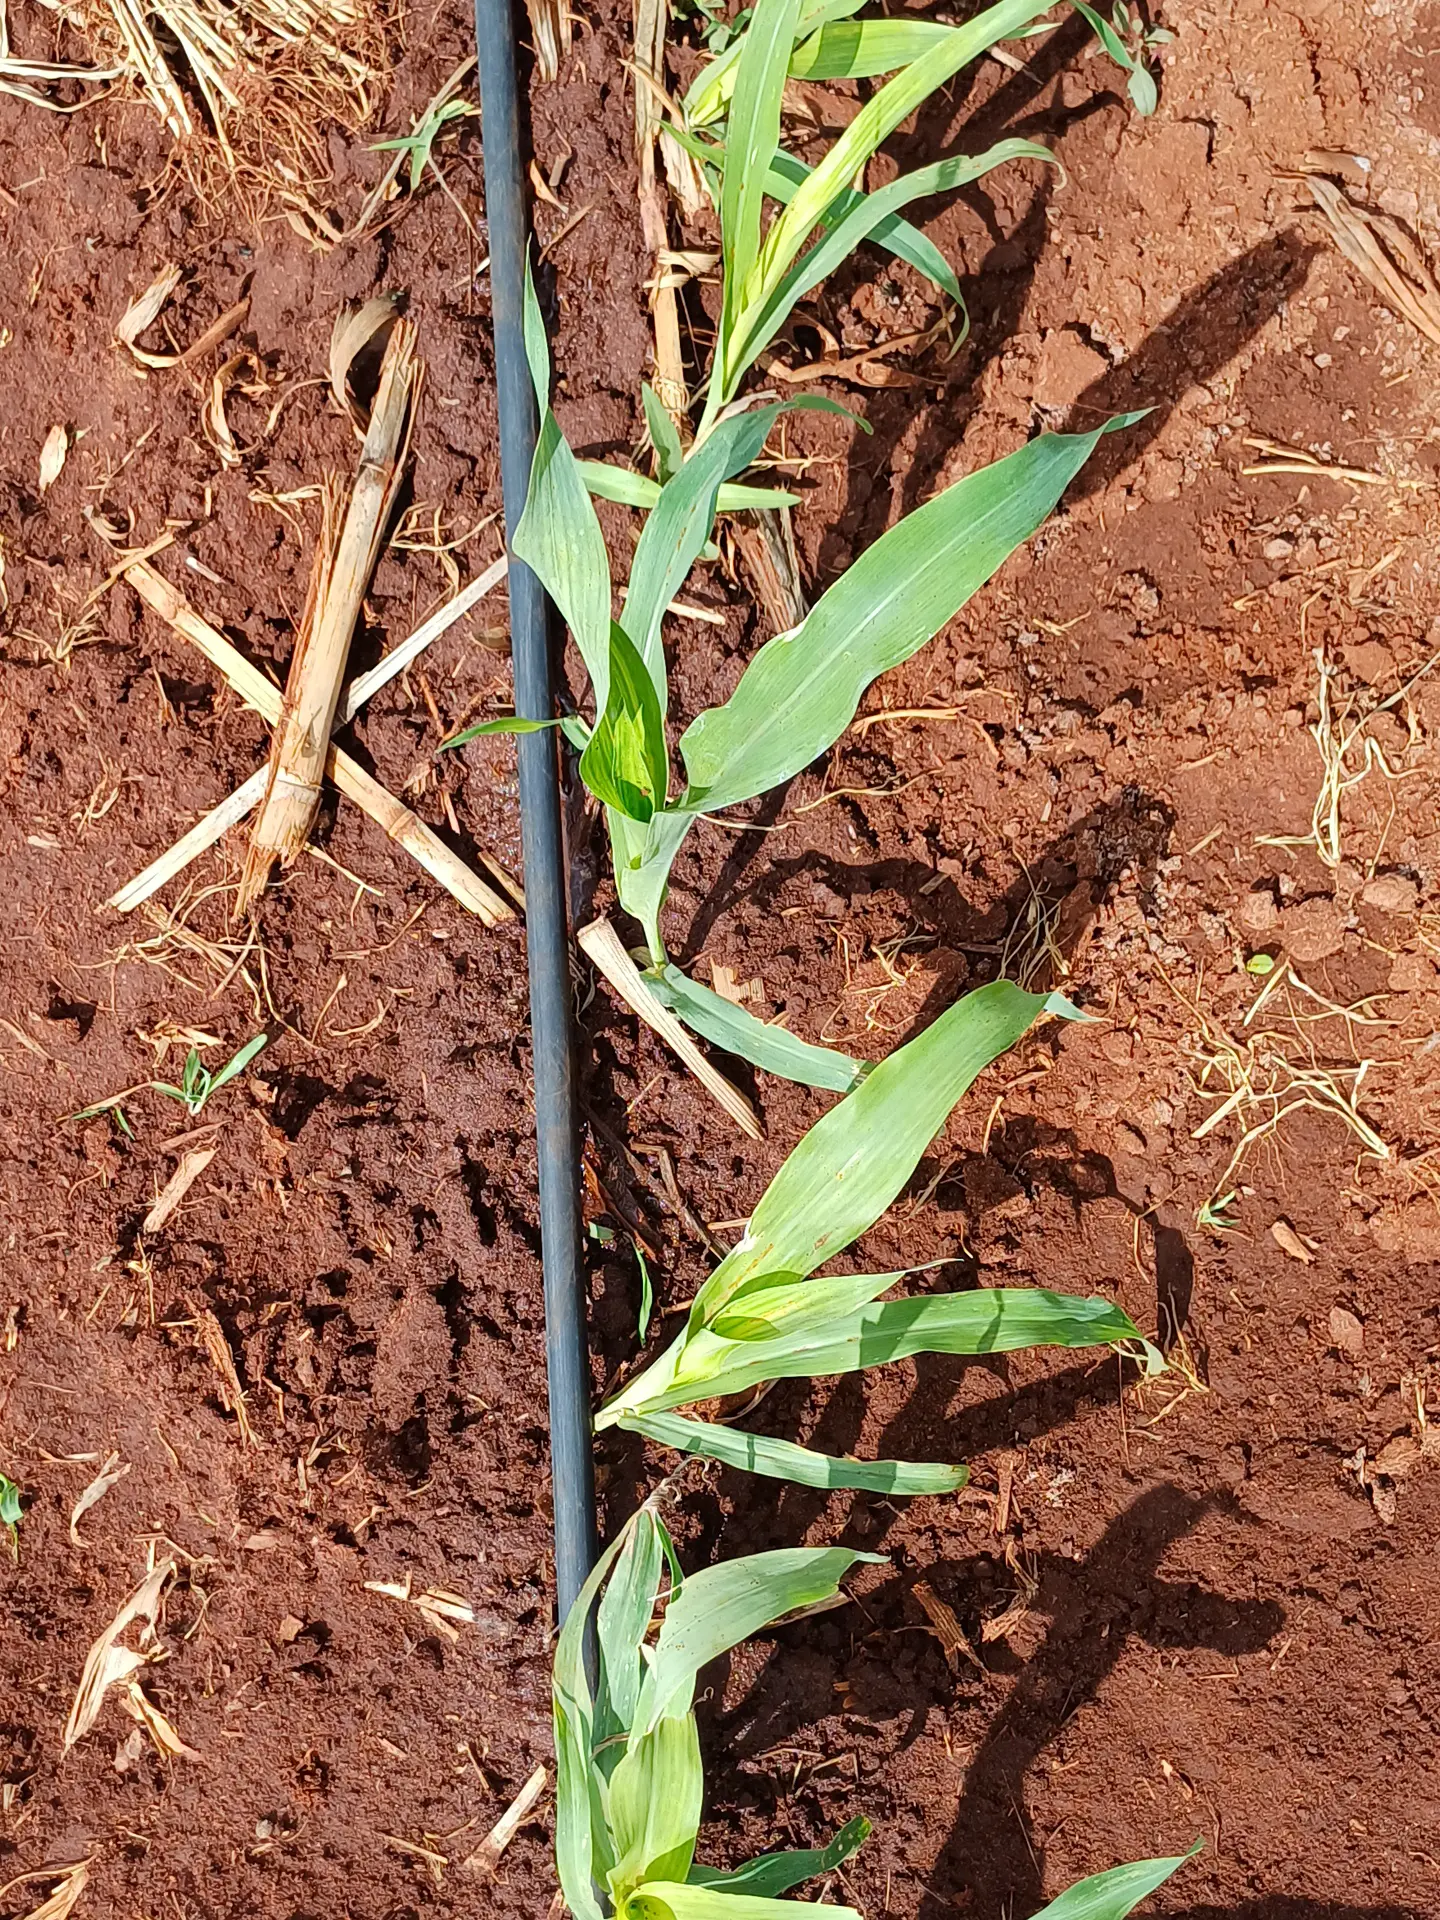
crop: sorghum
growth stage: vegetative
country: Kenya
